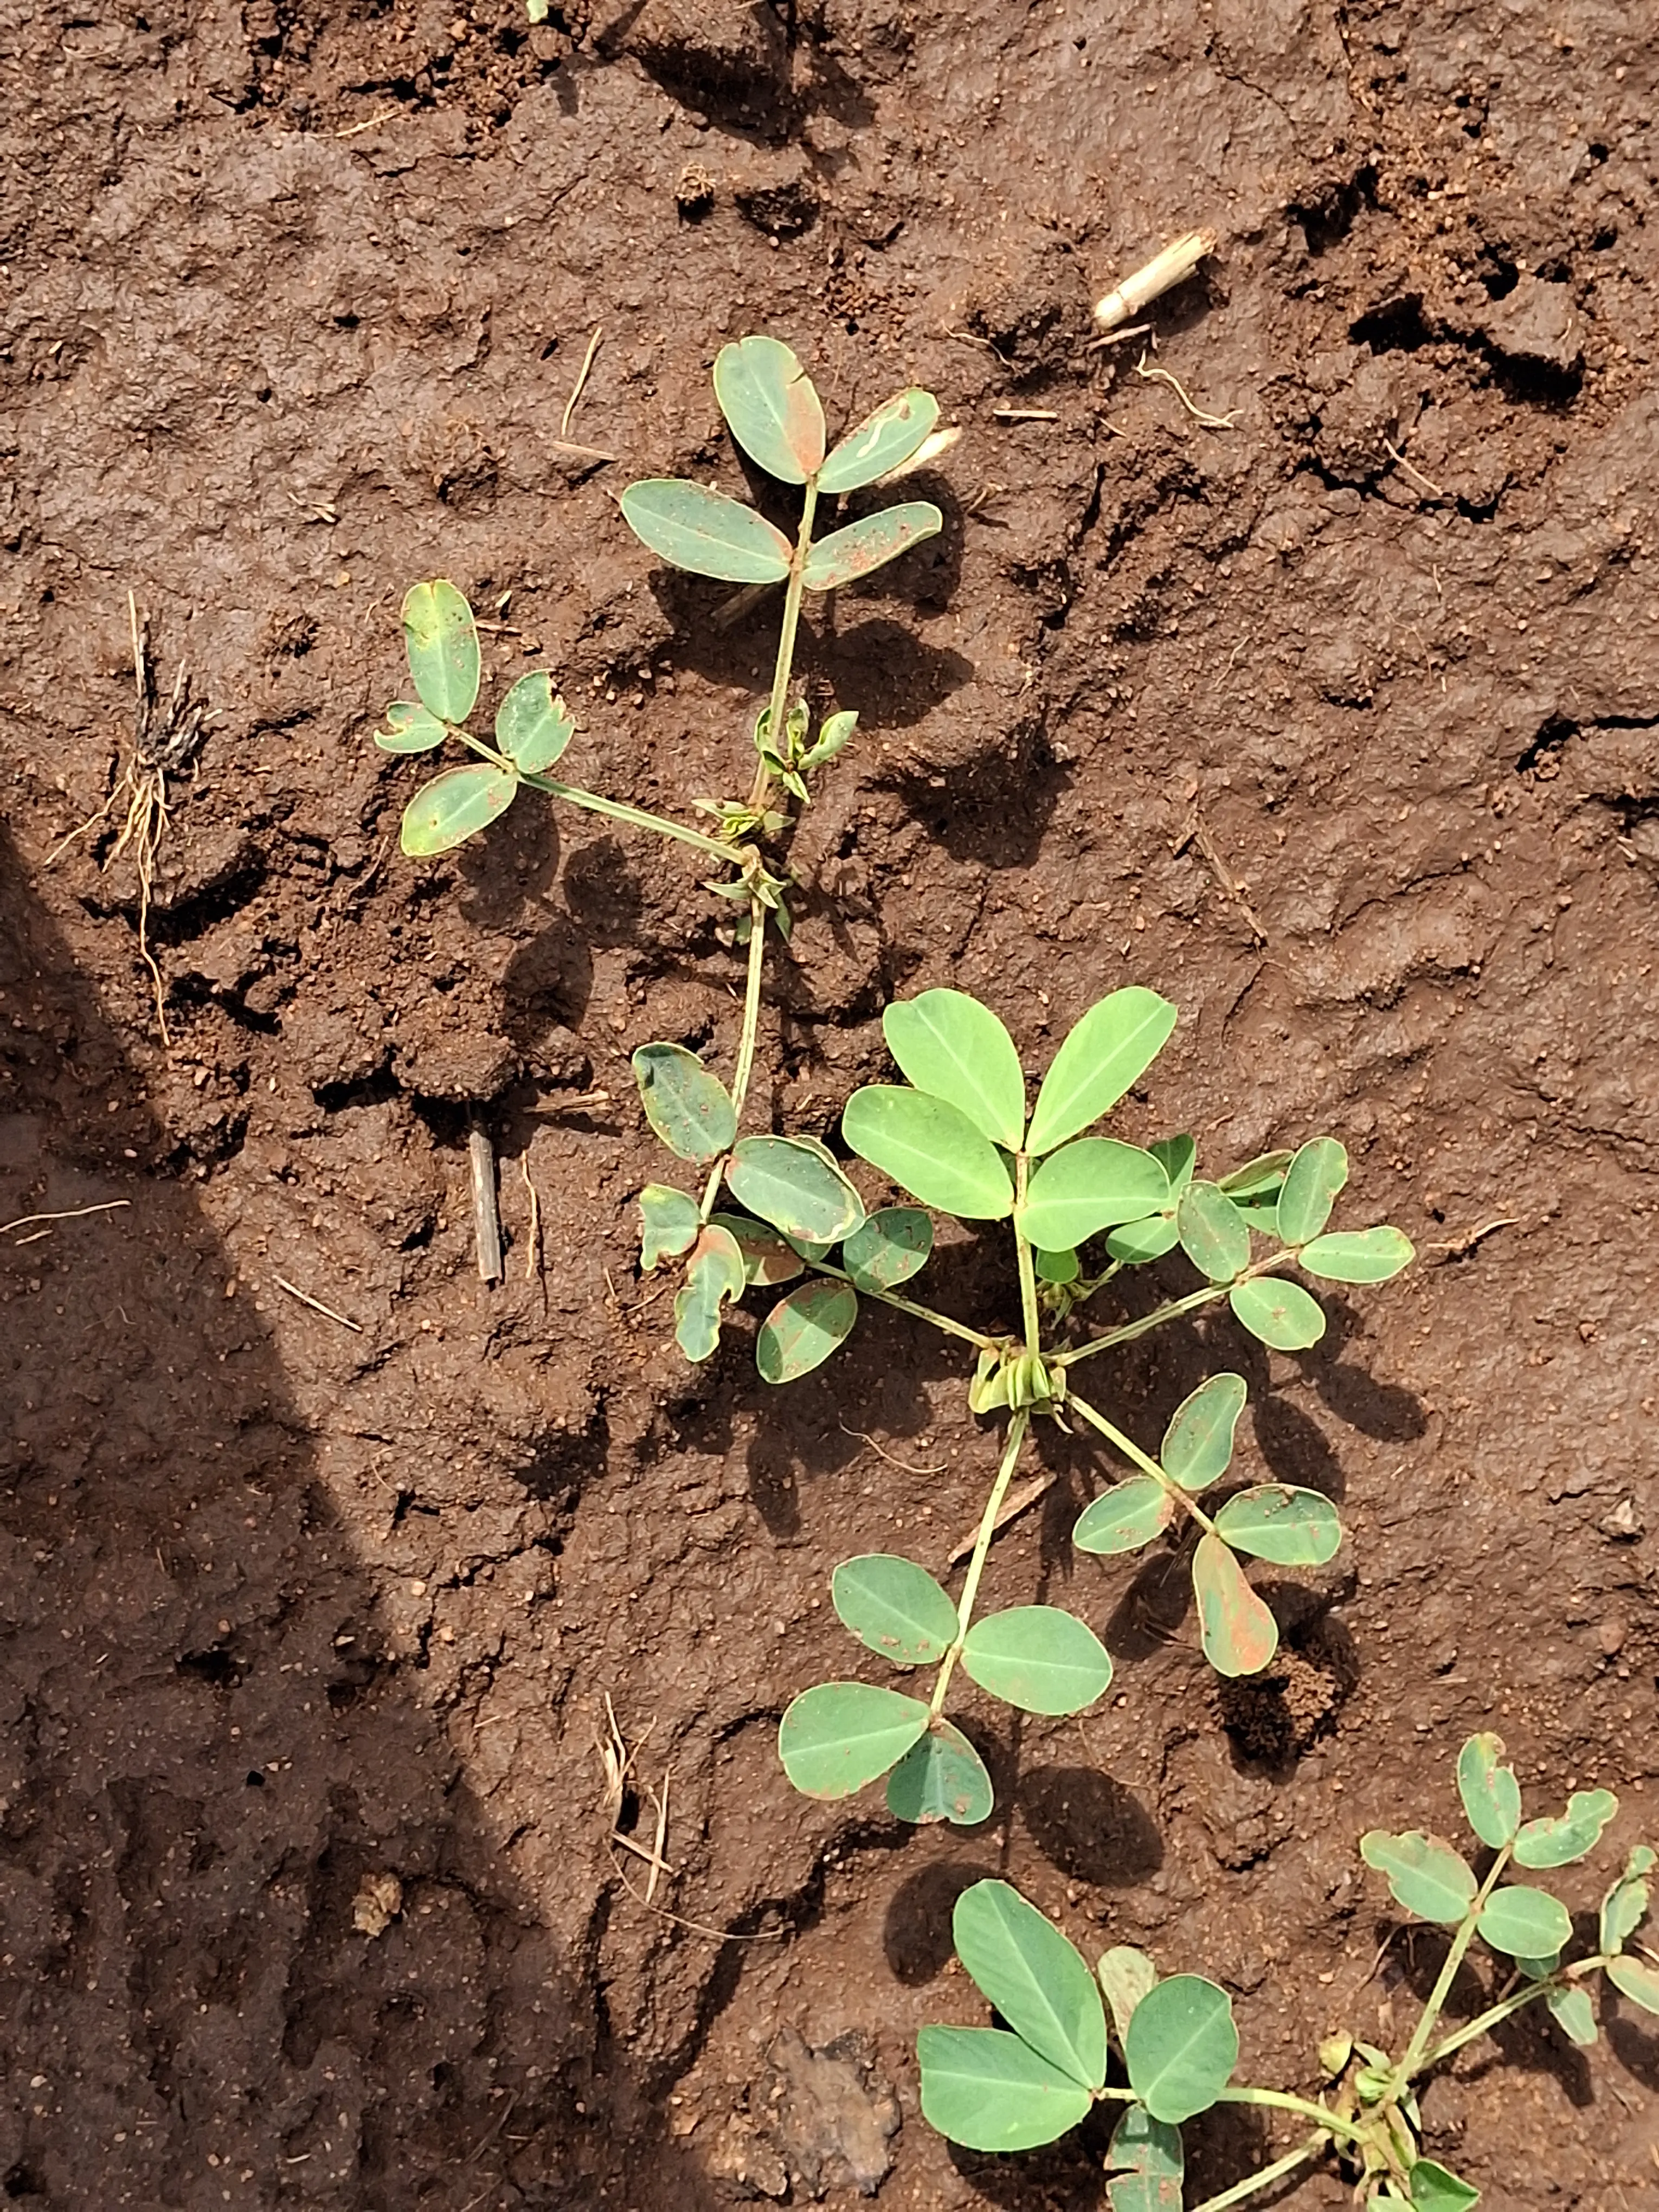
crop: groundnut
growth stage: vegetative
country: Kenya
